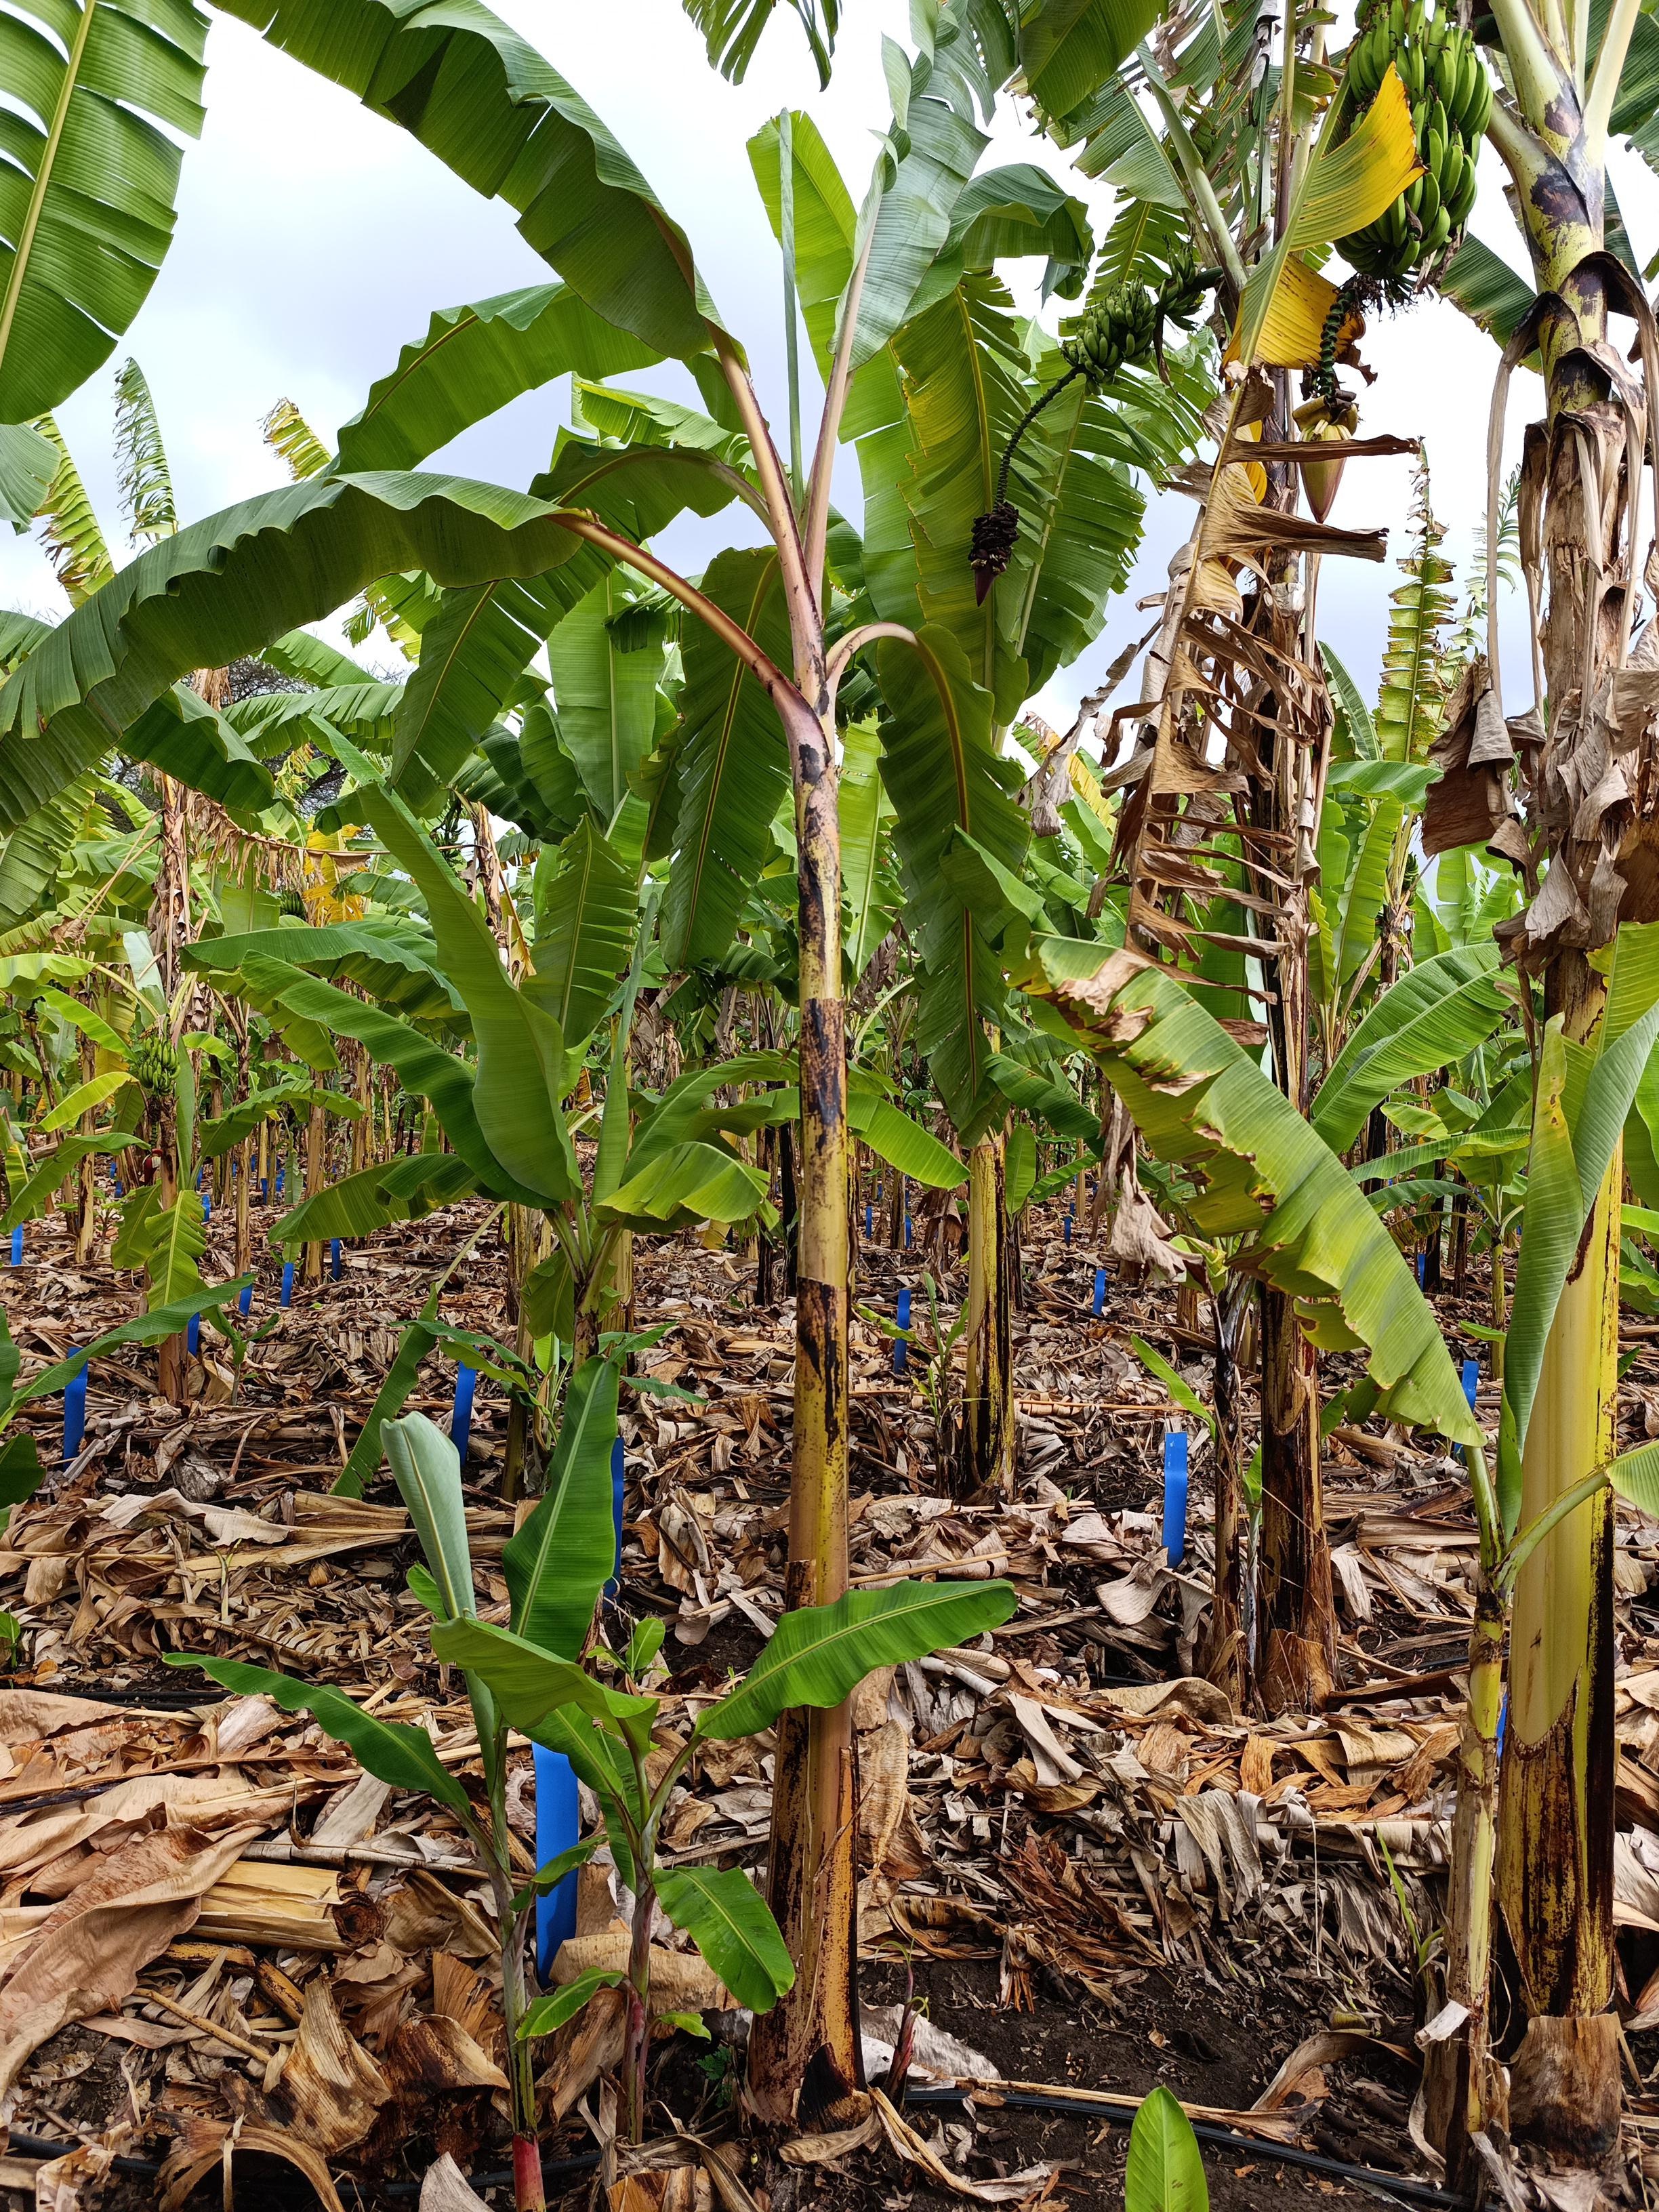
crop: banana
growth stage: vegetative
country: Tanzania
